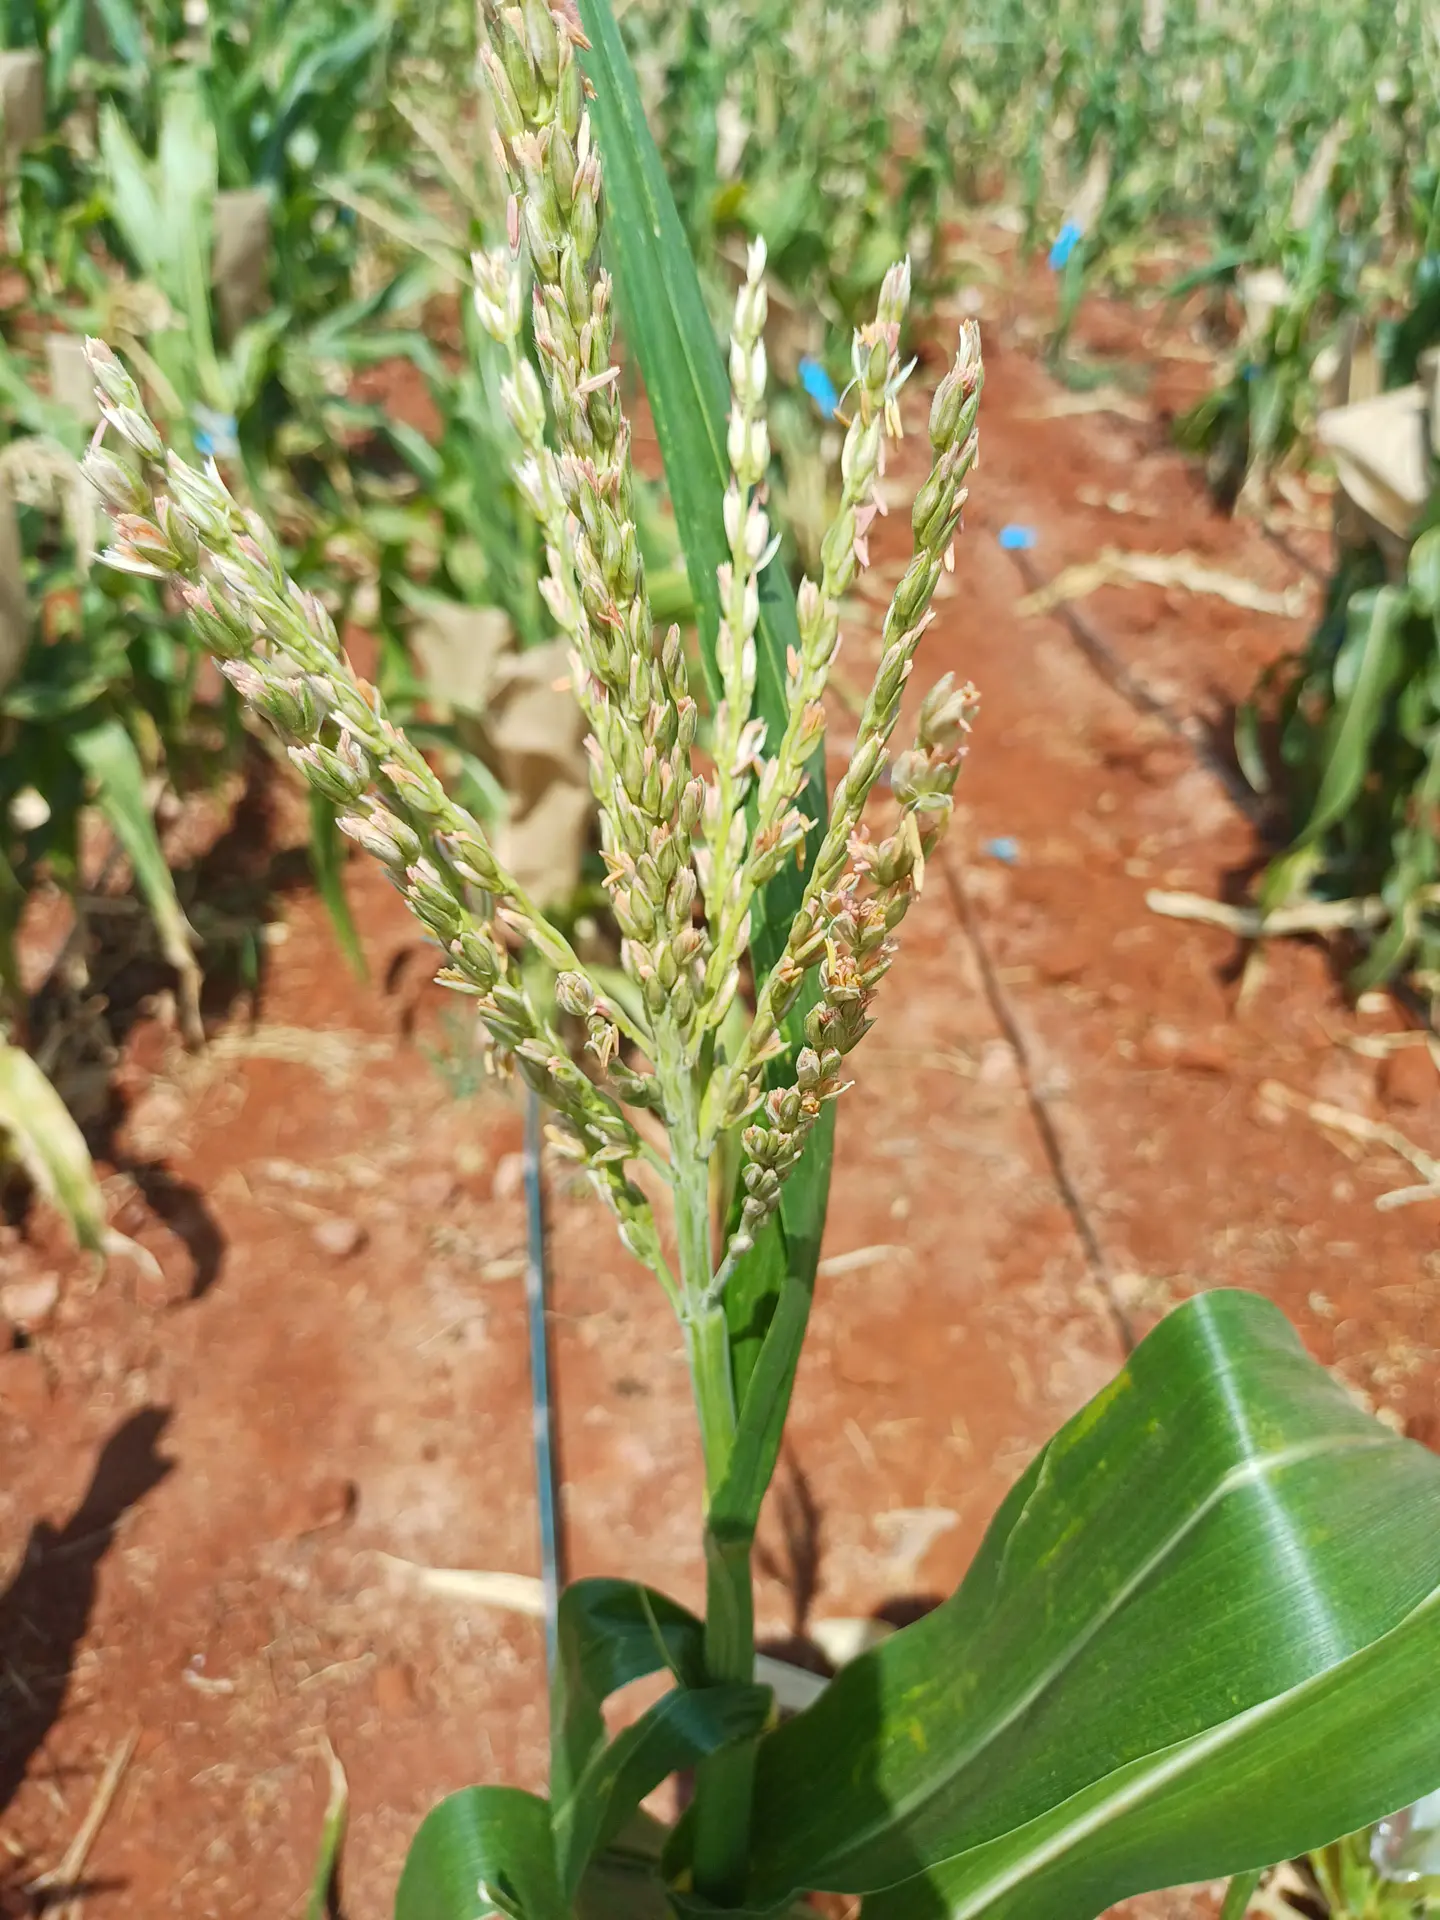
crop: maize
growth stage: flowering
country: Kenya
